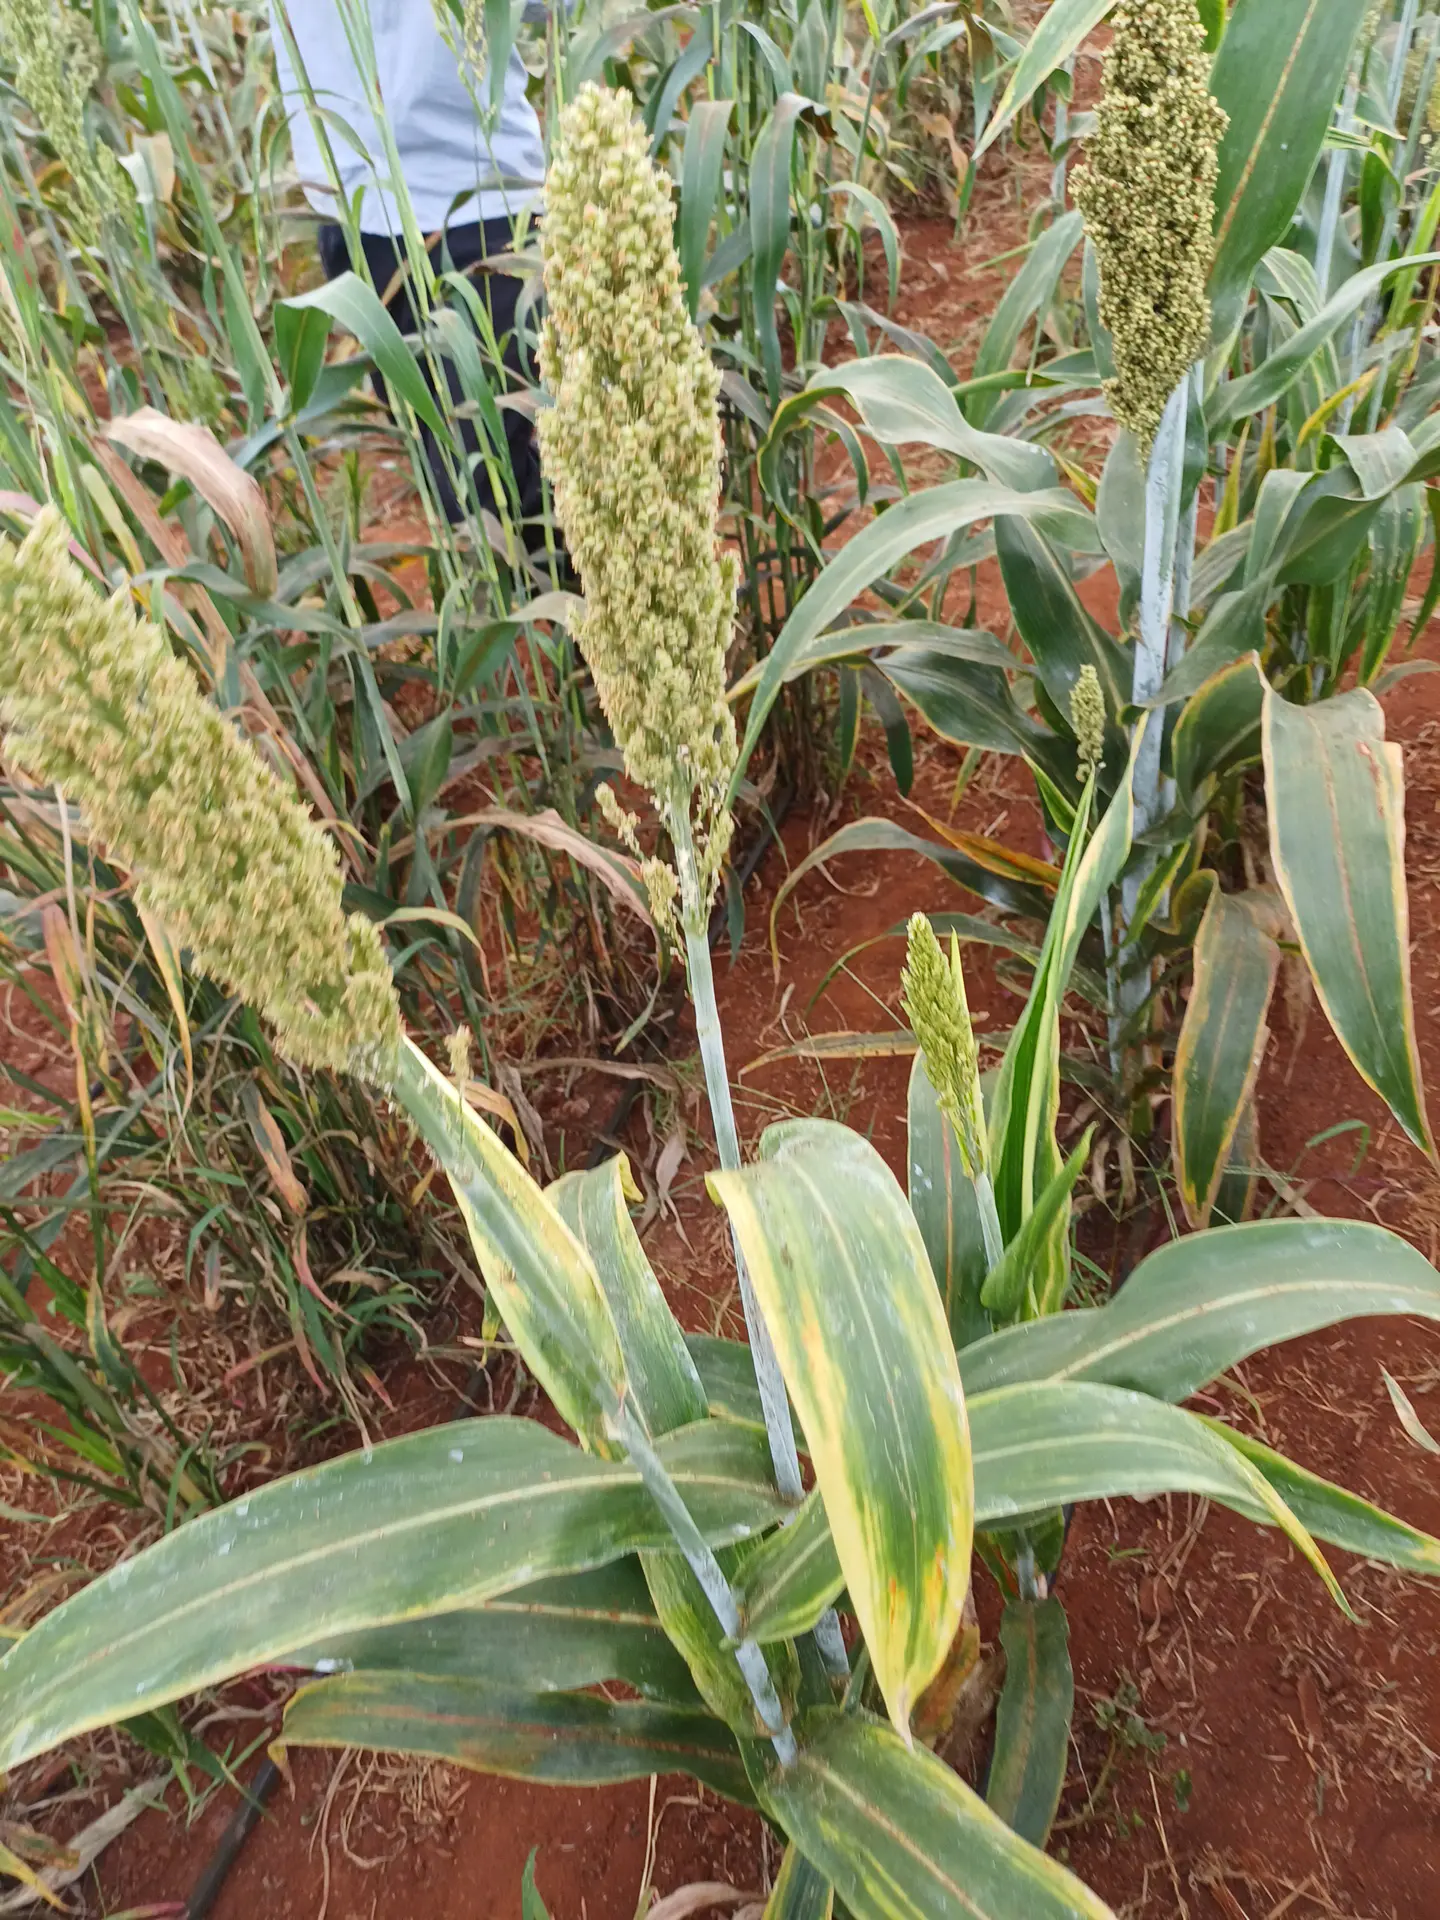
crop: sorghum
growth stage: filling grain
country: Kenya
